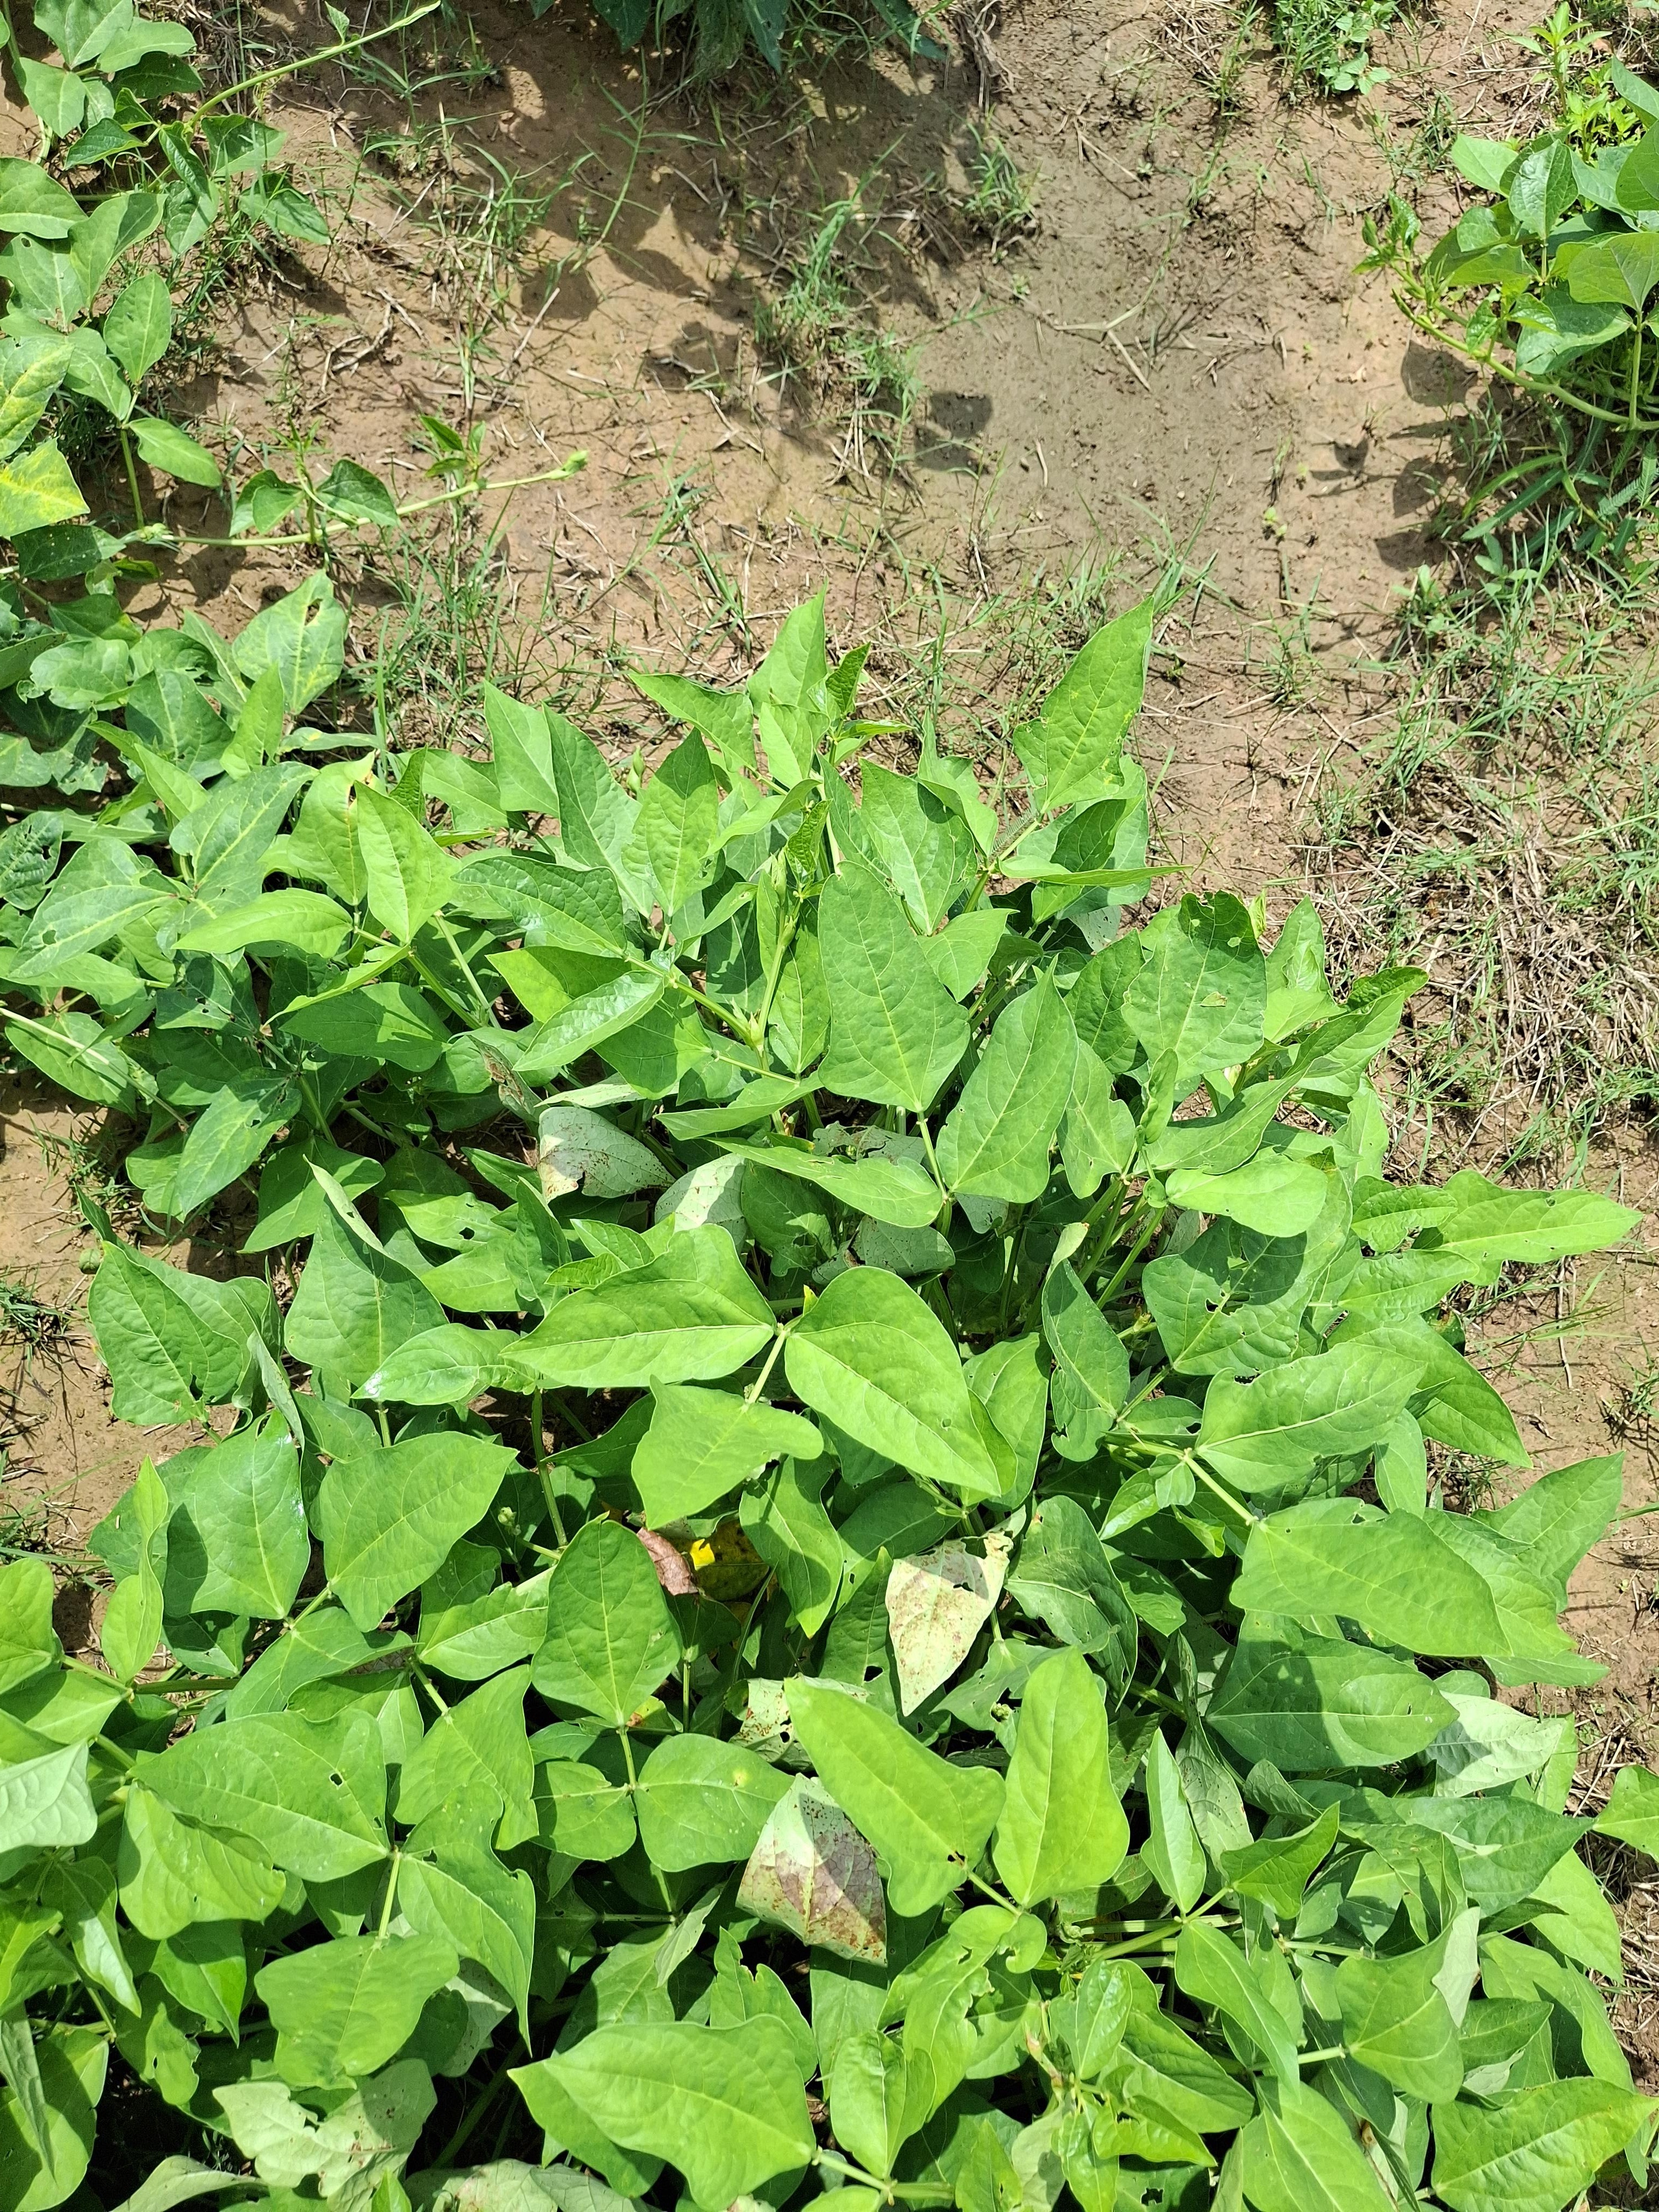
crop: cowpea
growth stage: flowering
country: Nigeria
